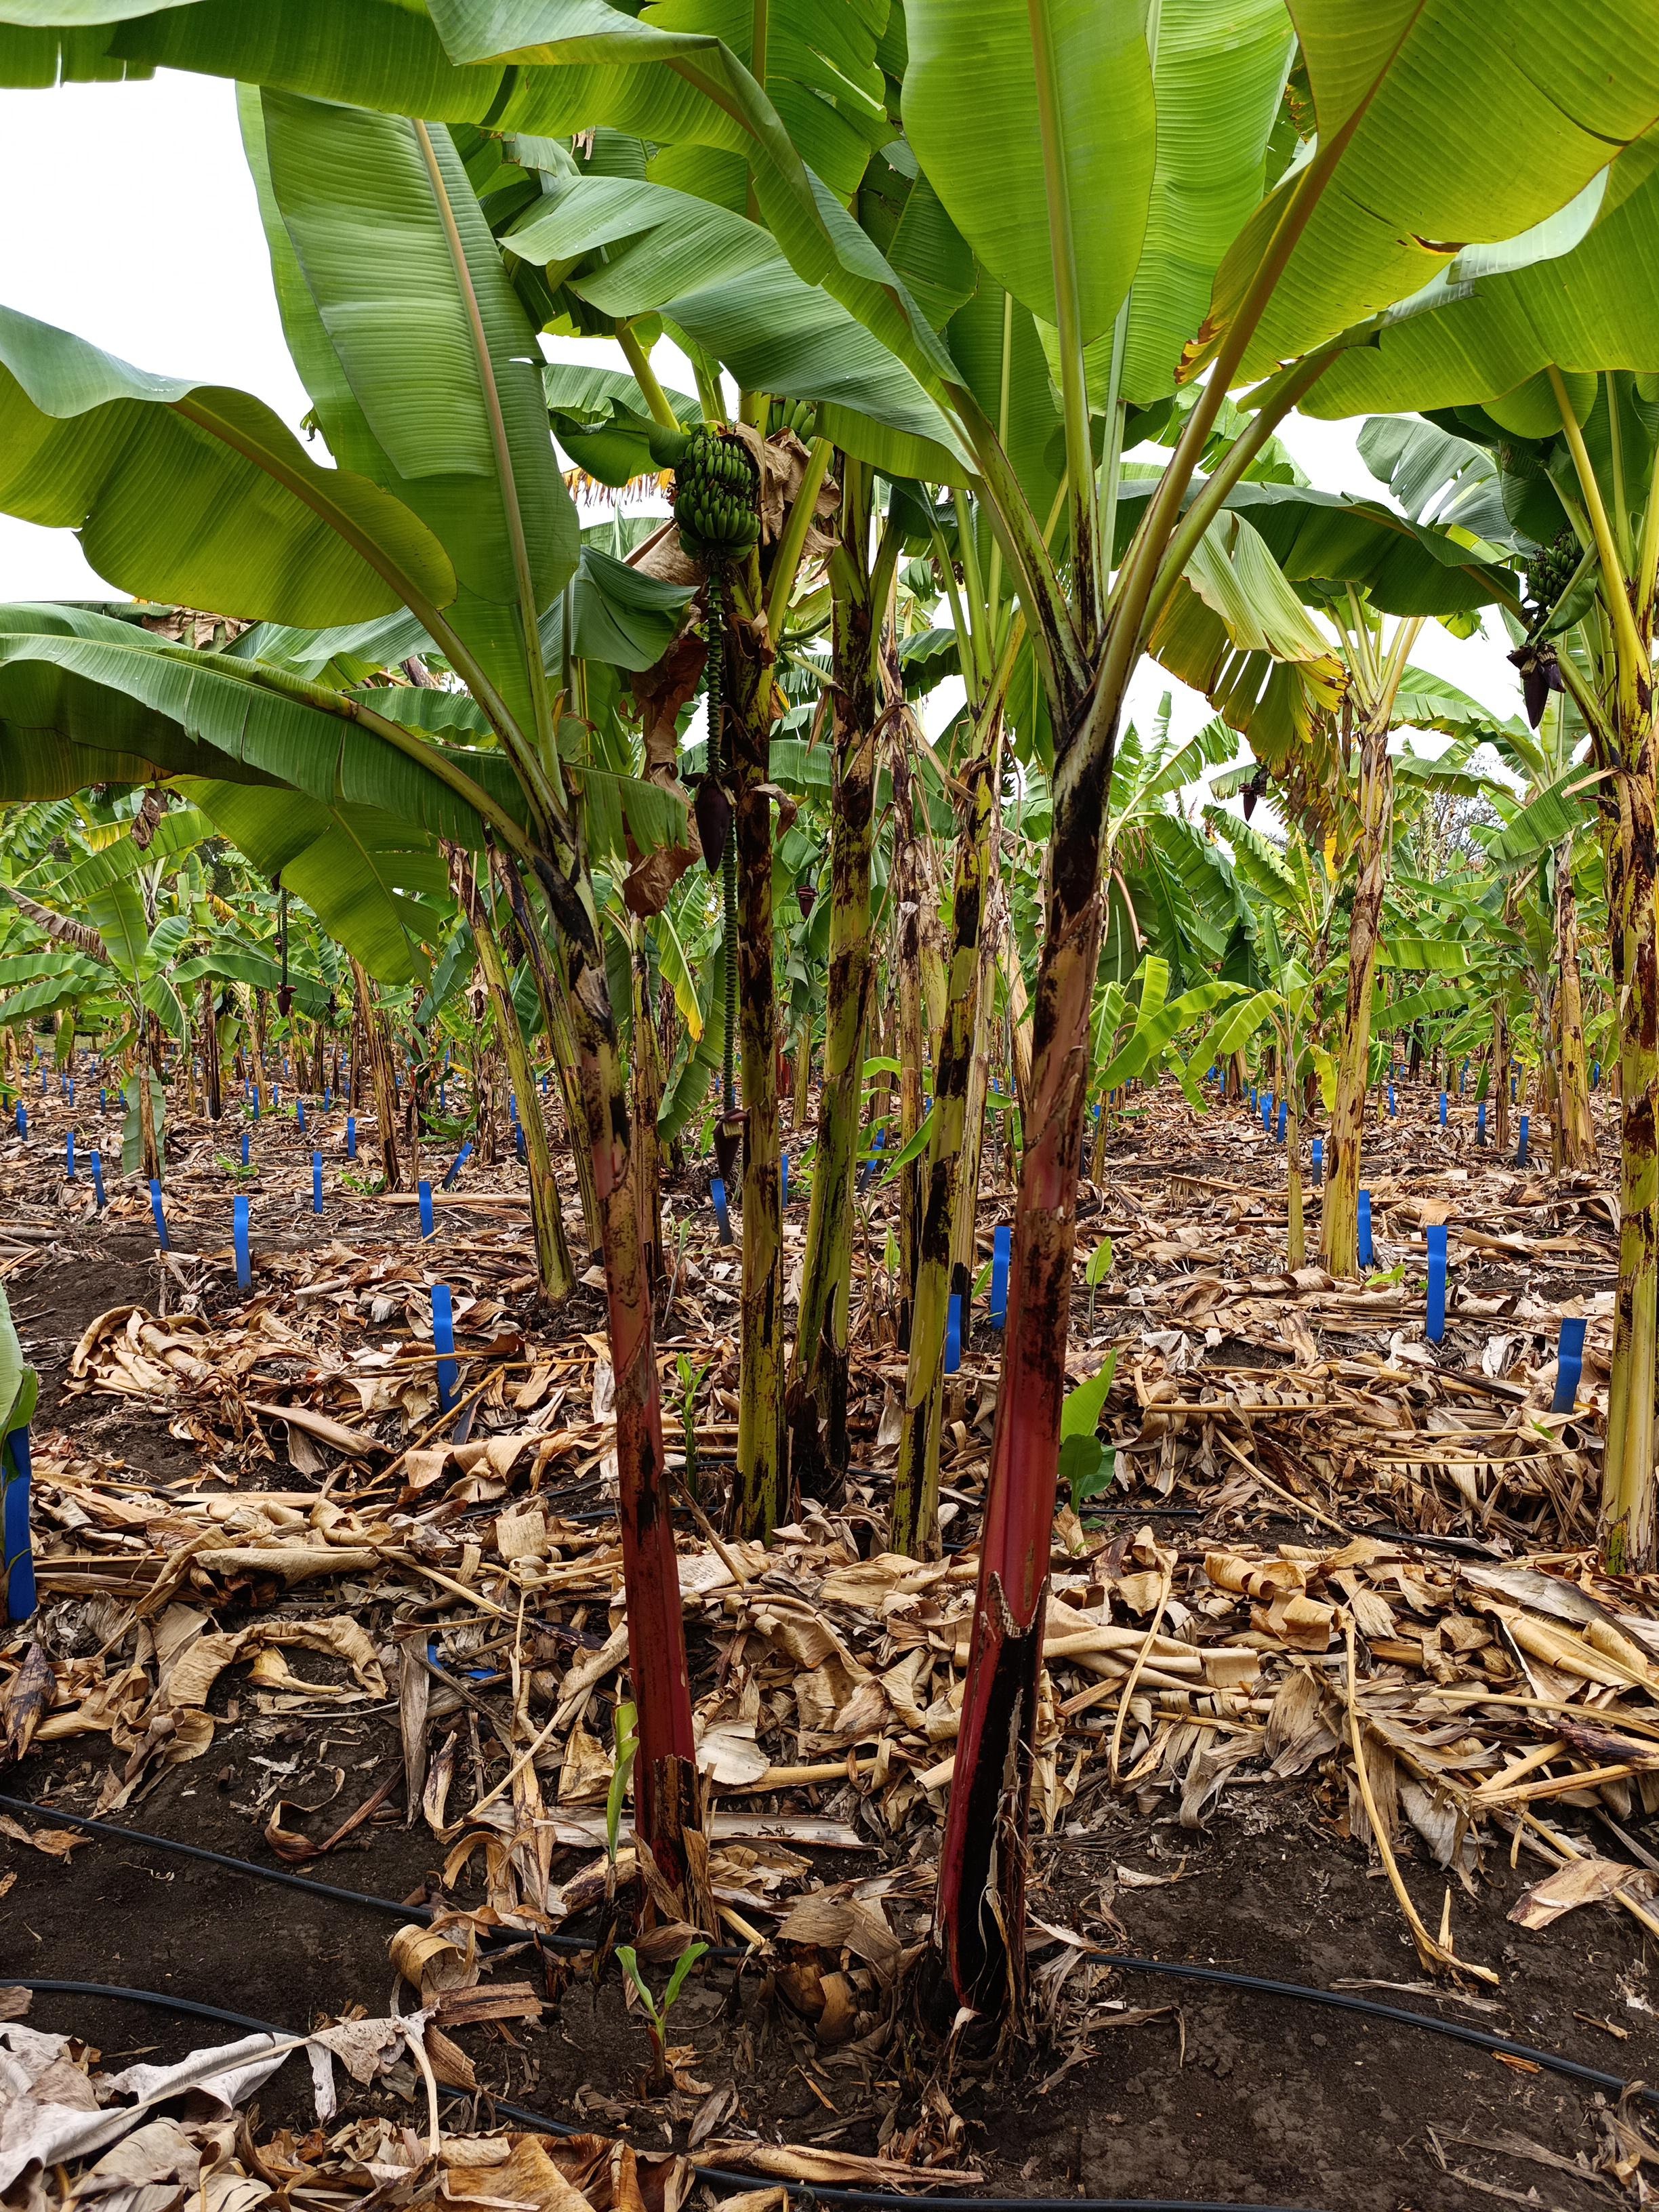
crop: banana
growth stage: vegetative
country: Tanzania
